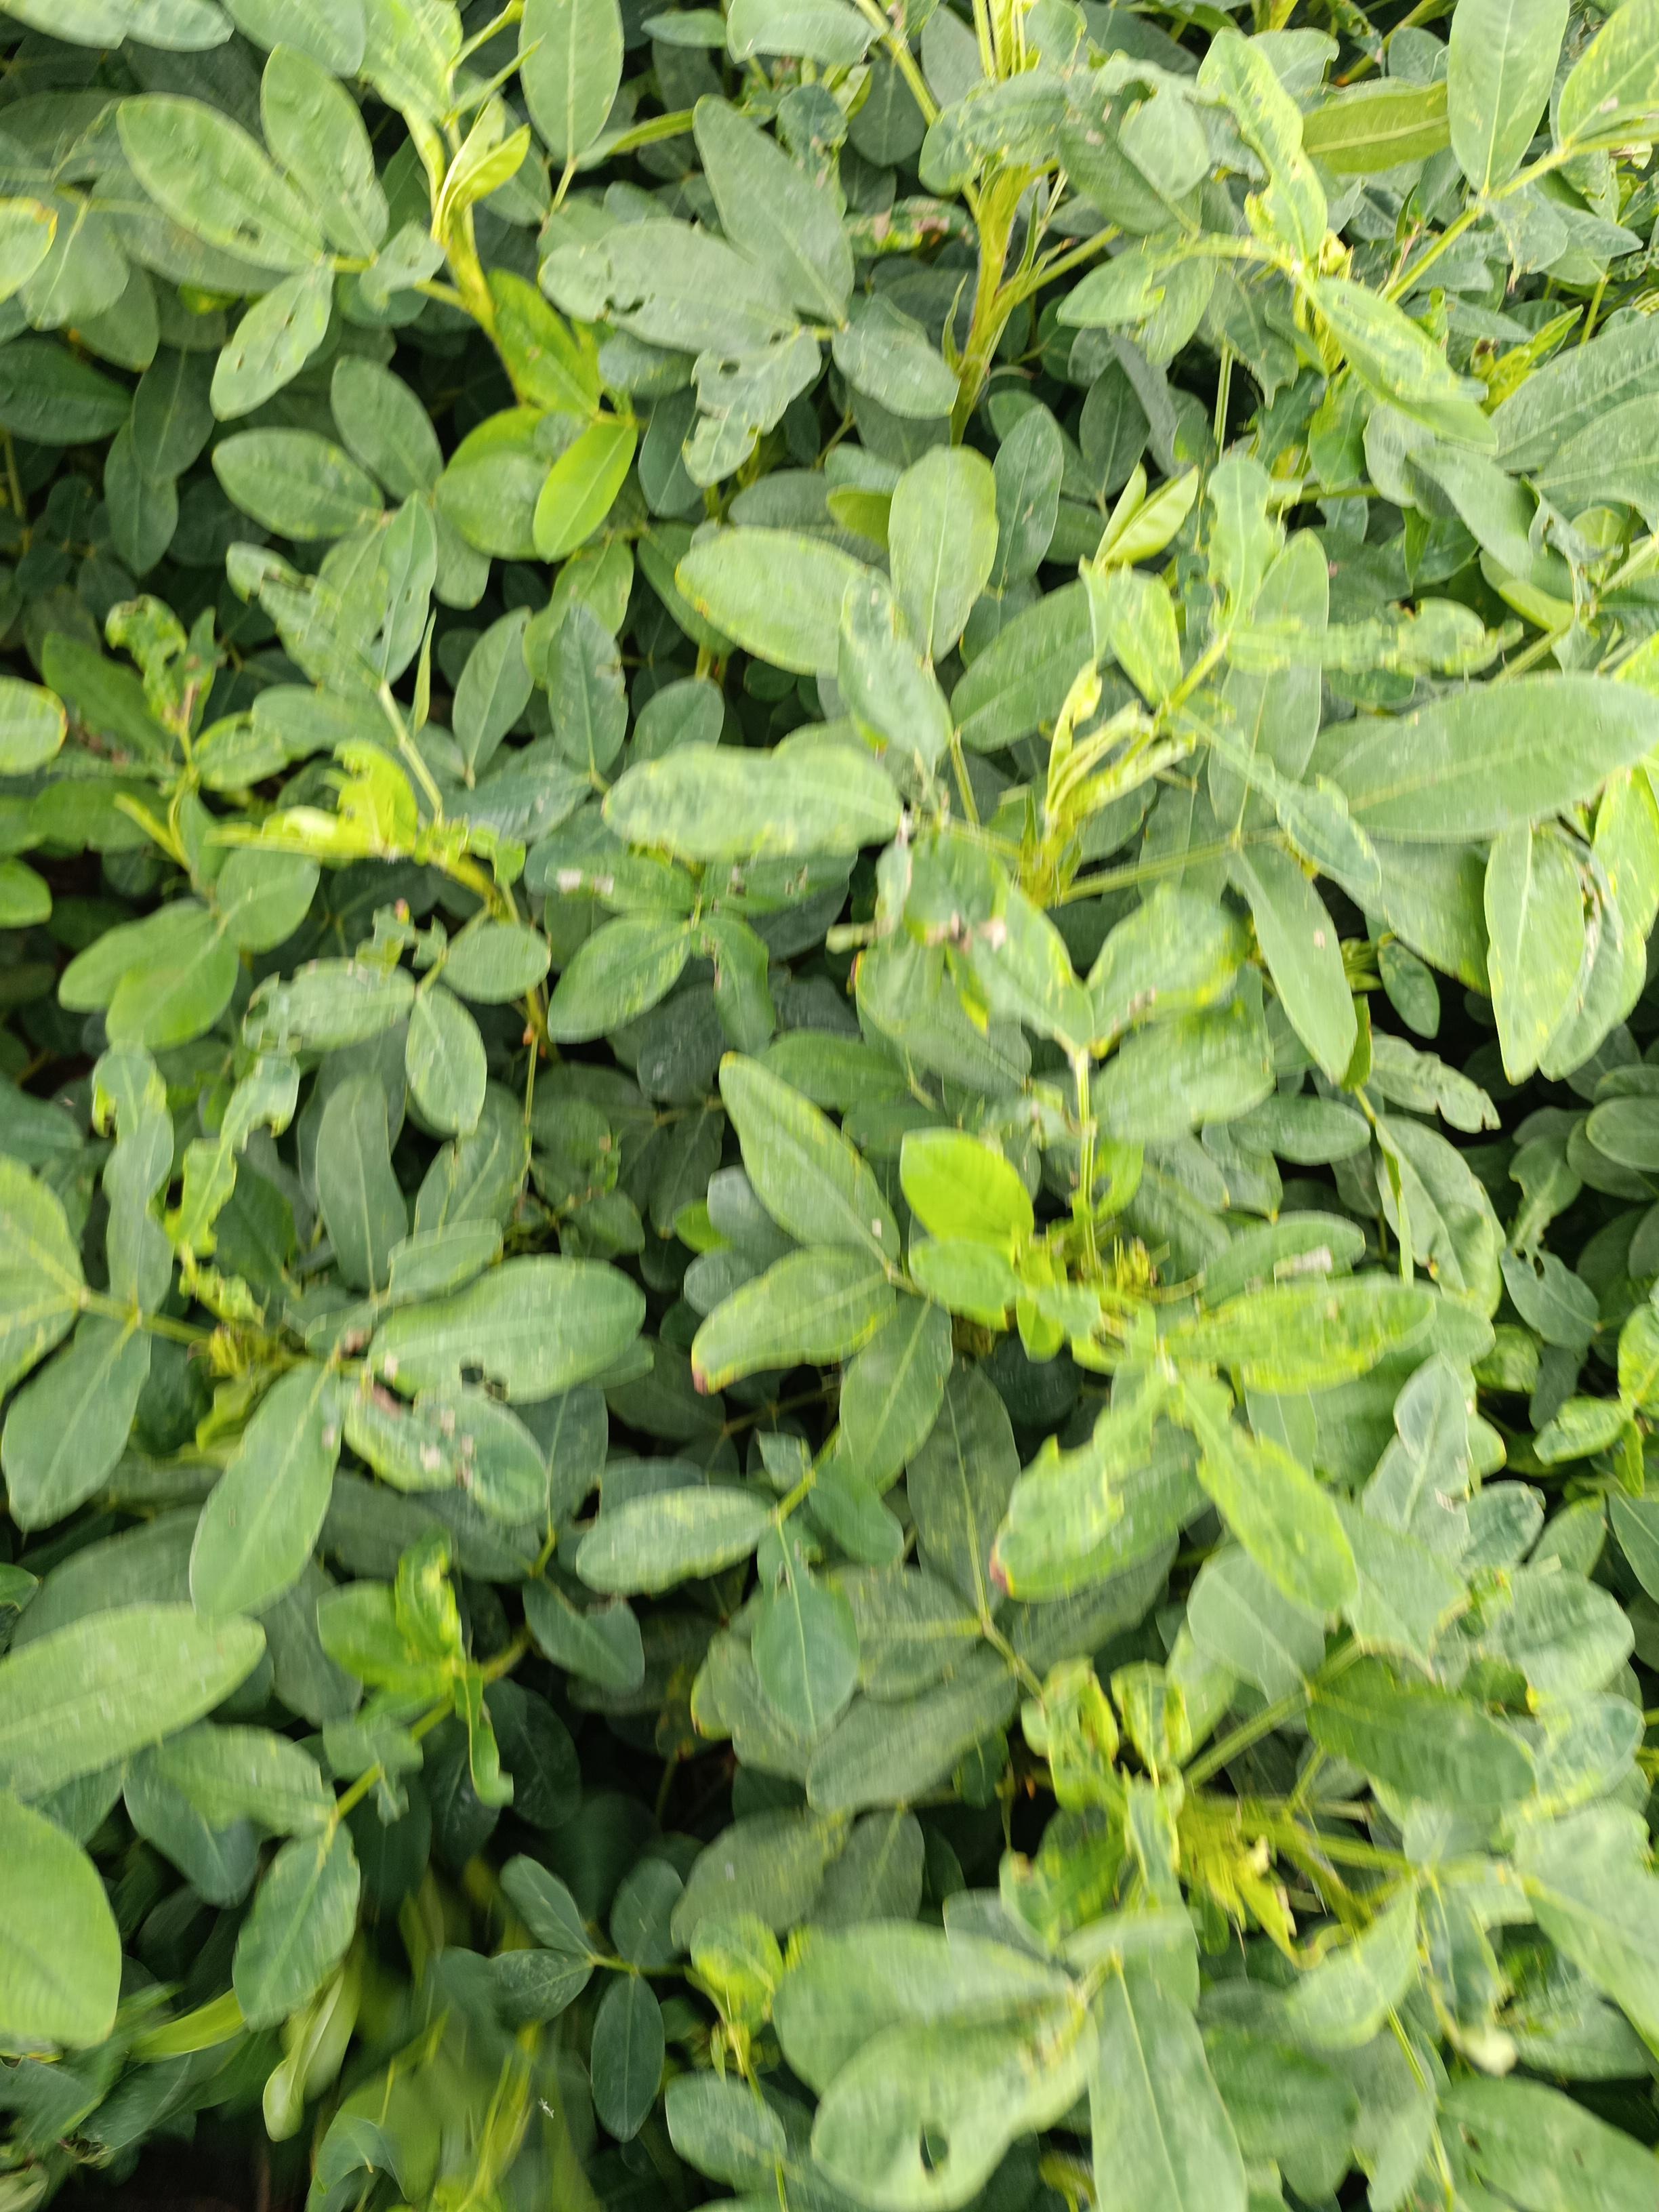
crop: groundnut
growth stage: flowering
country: Kenya
